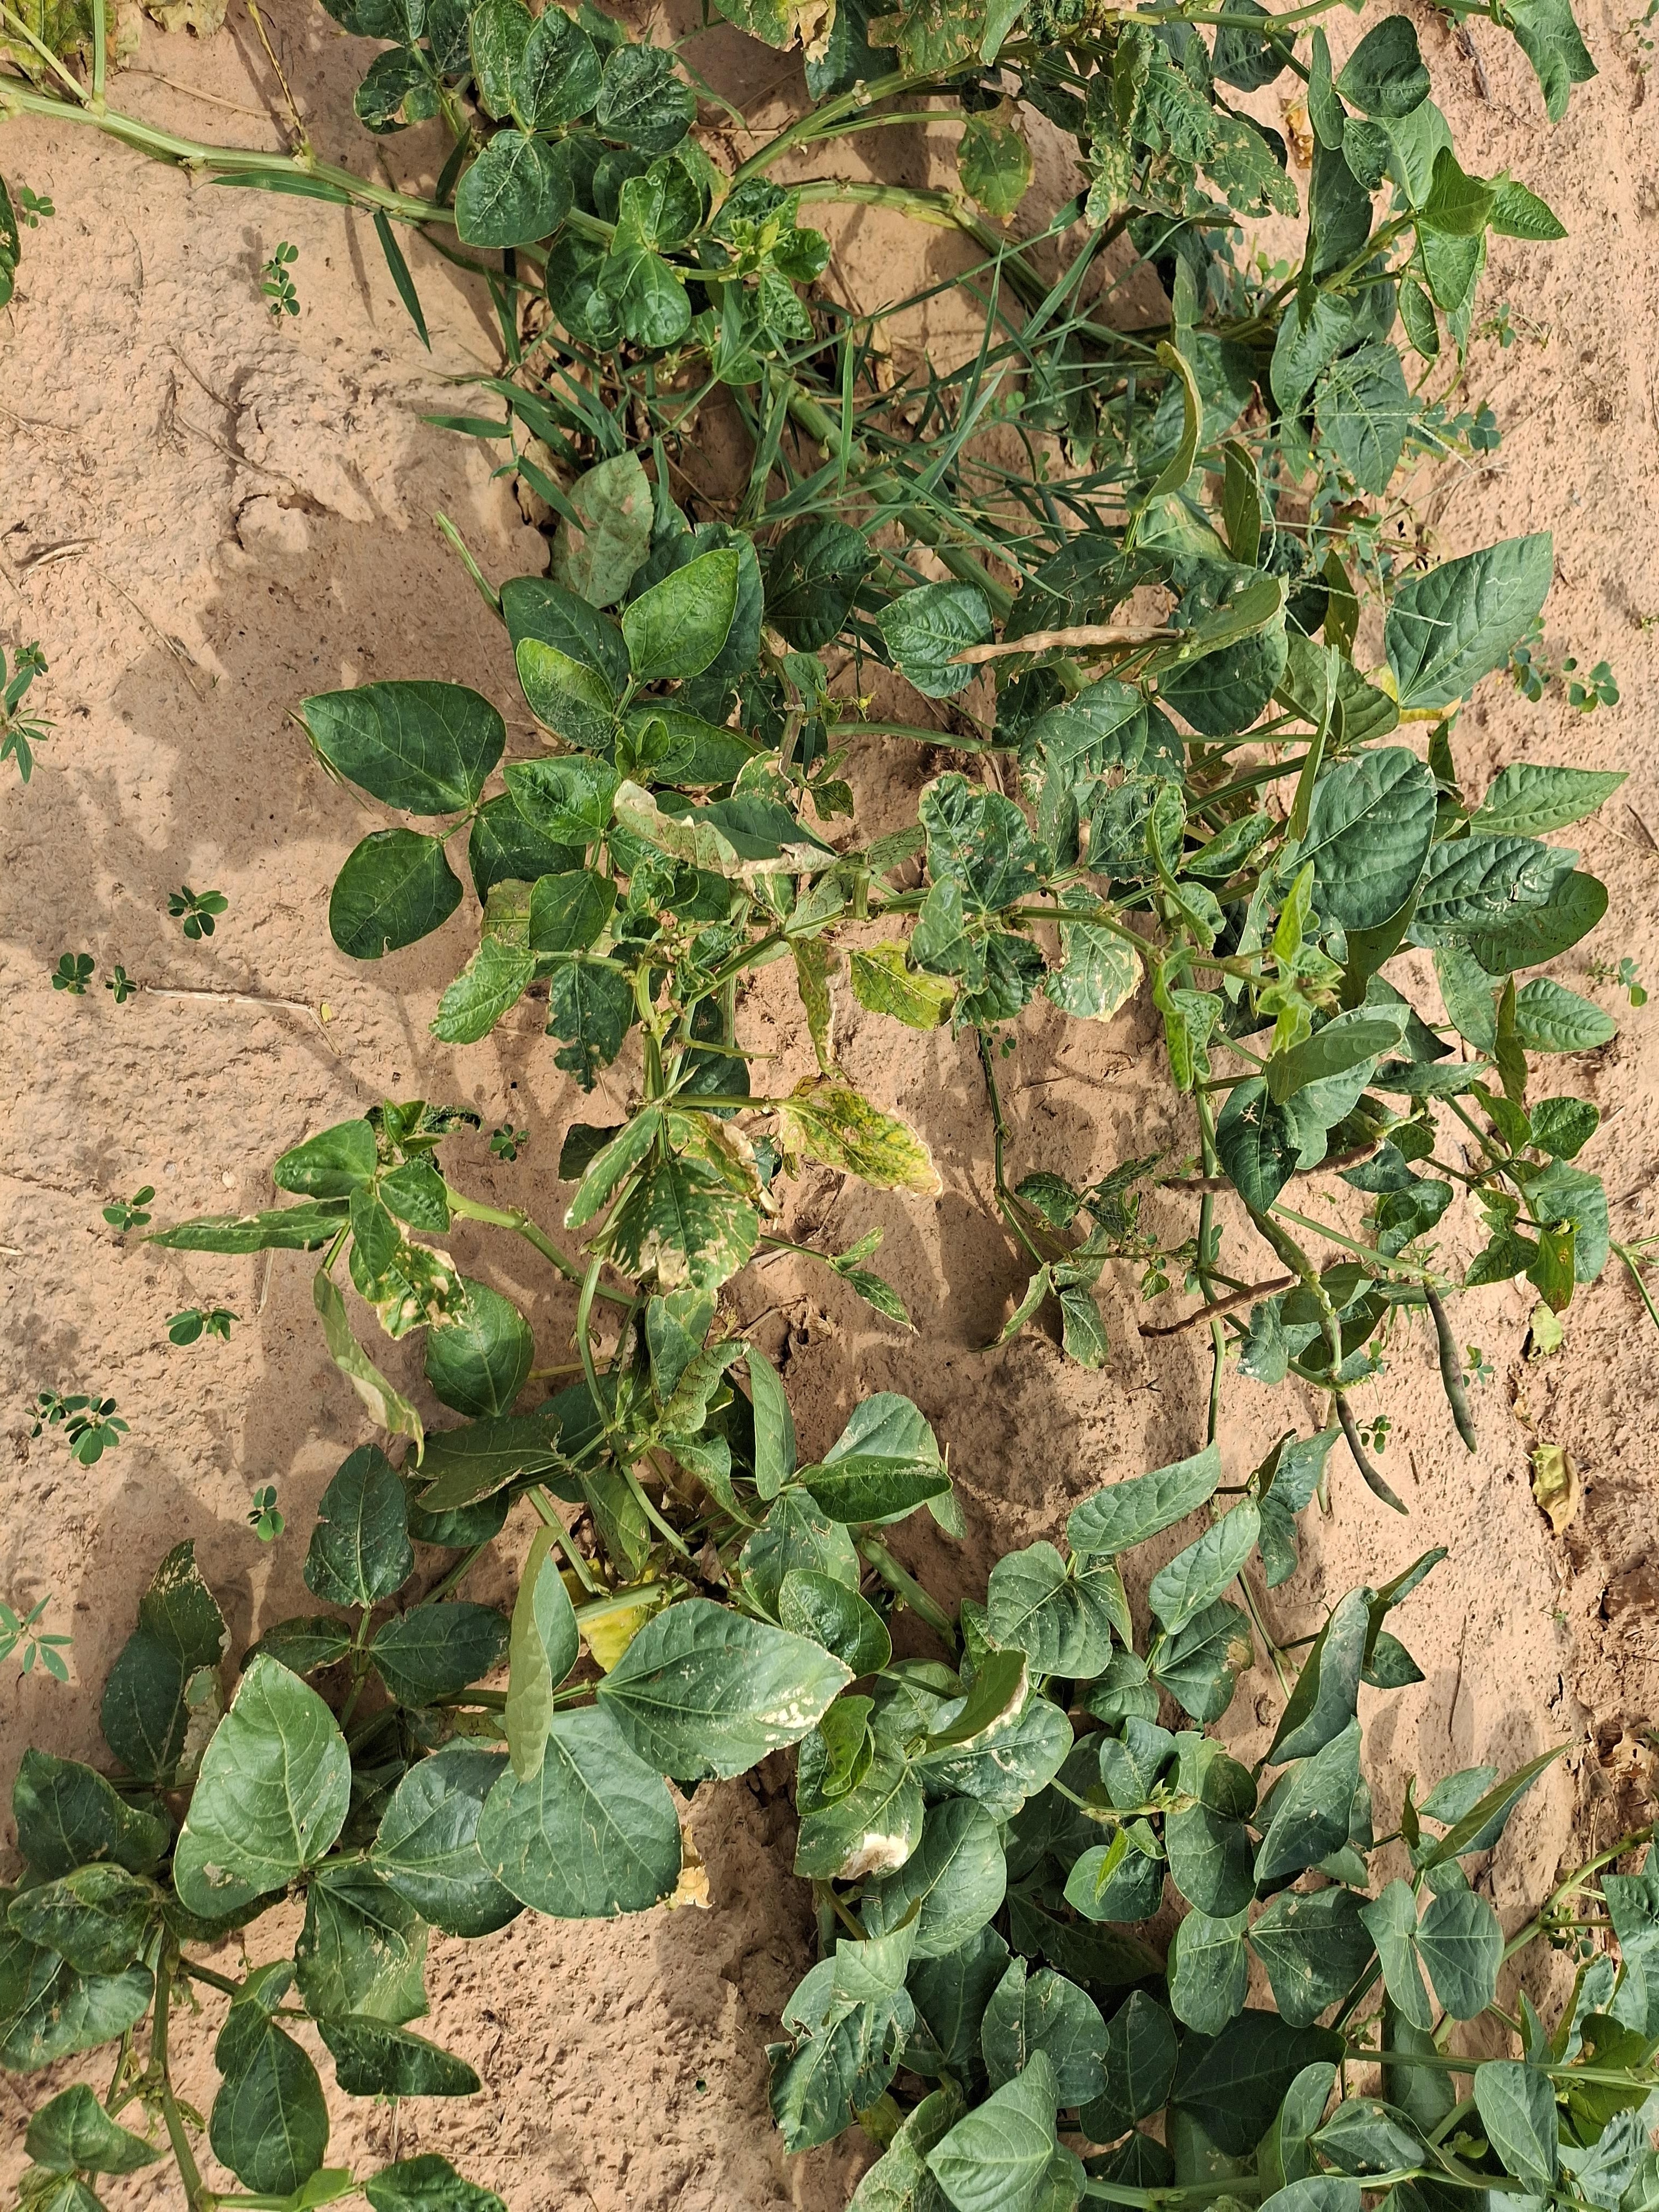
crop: cowpea
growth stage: harvest maturity
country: Nigeria
